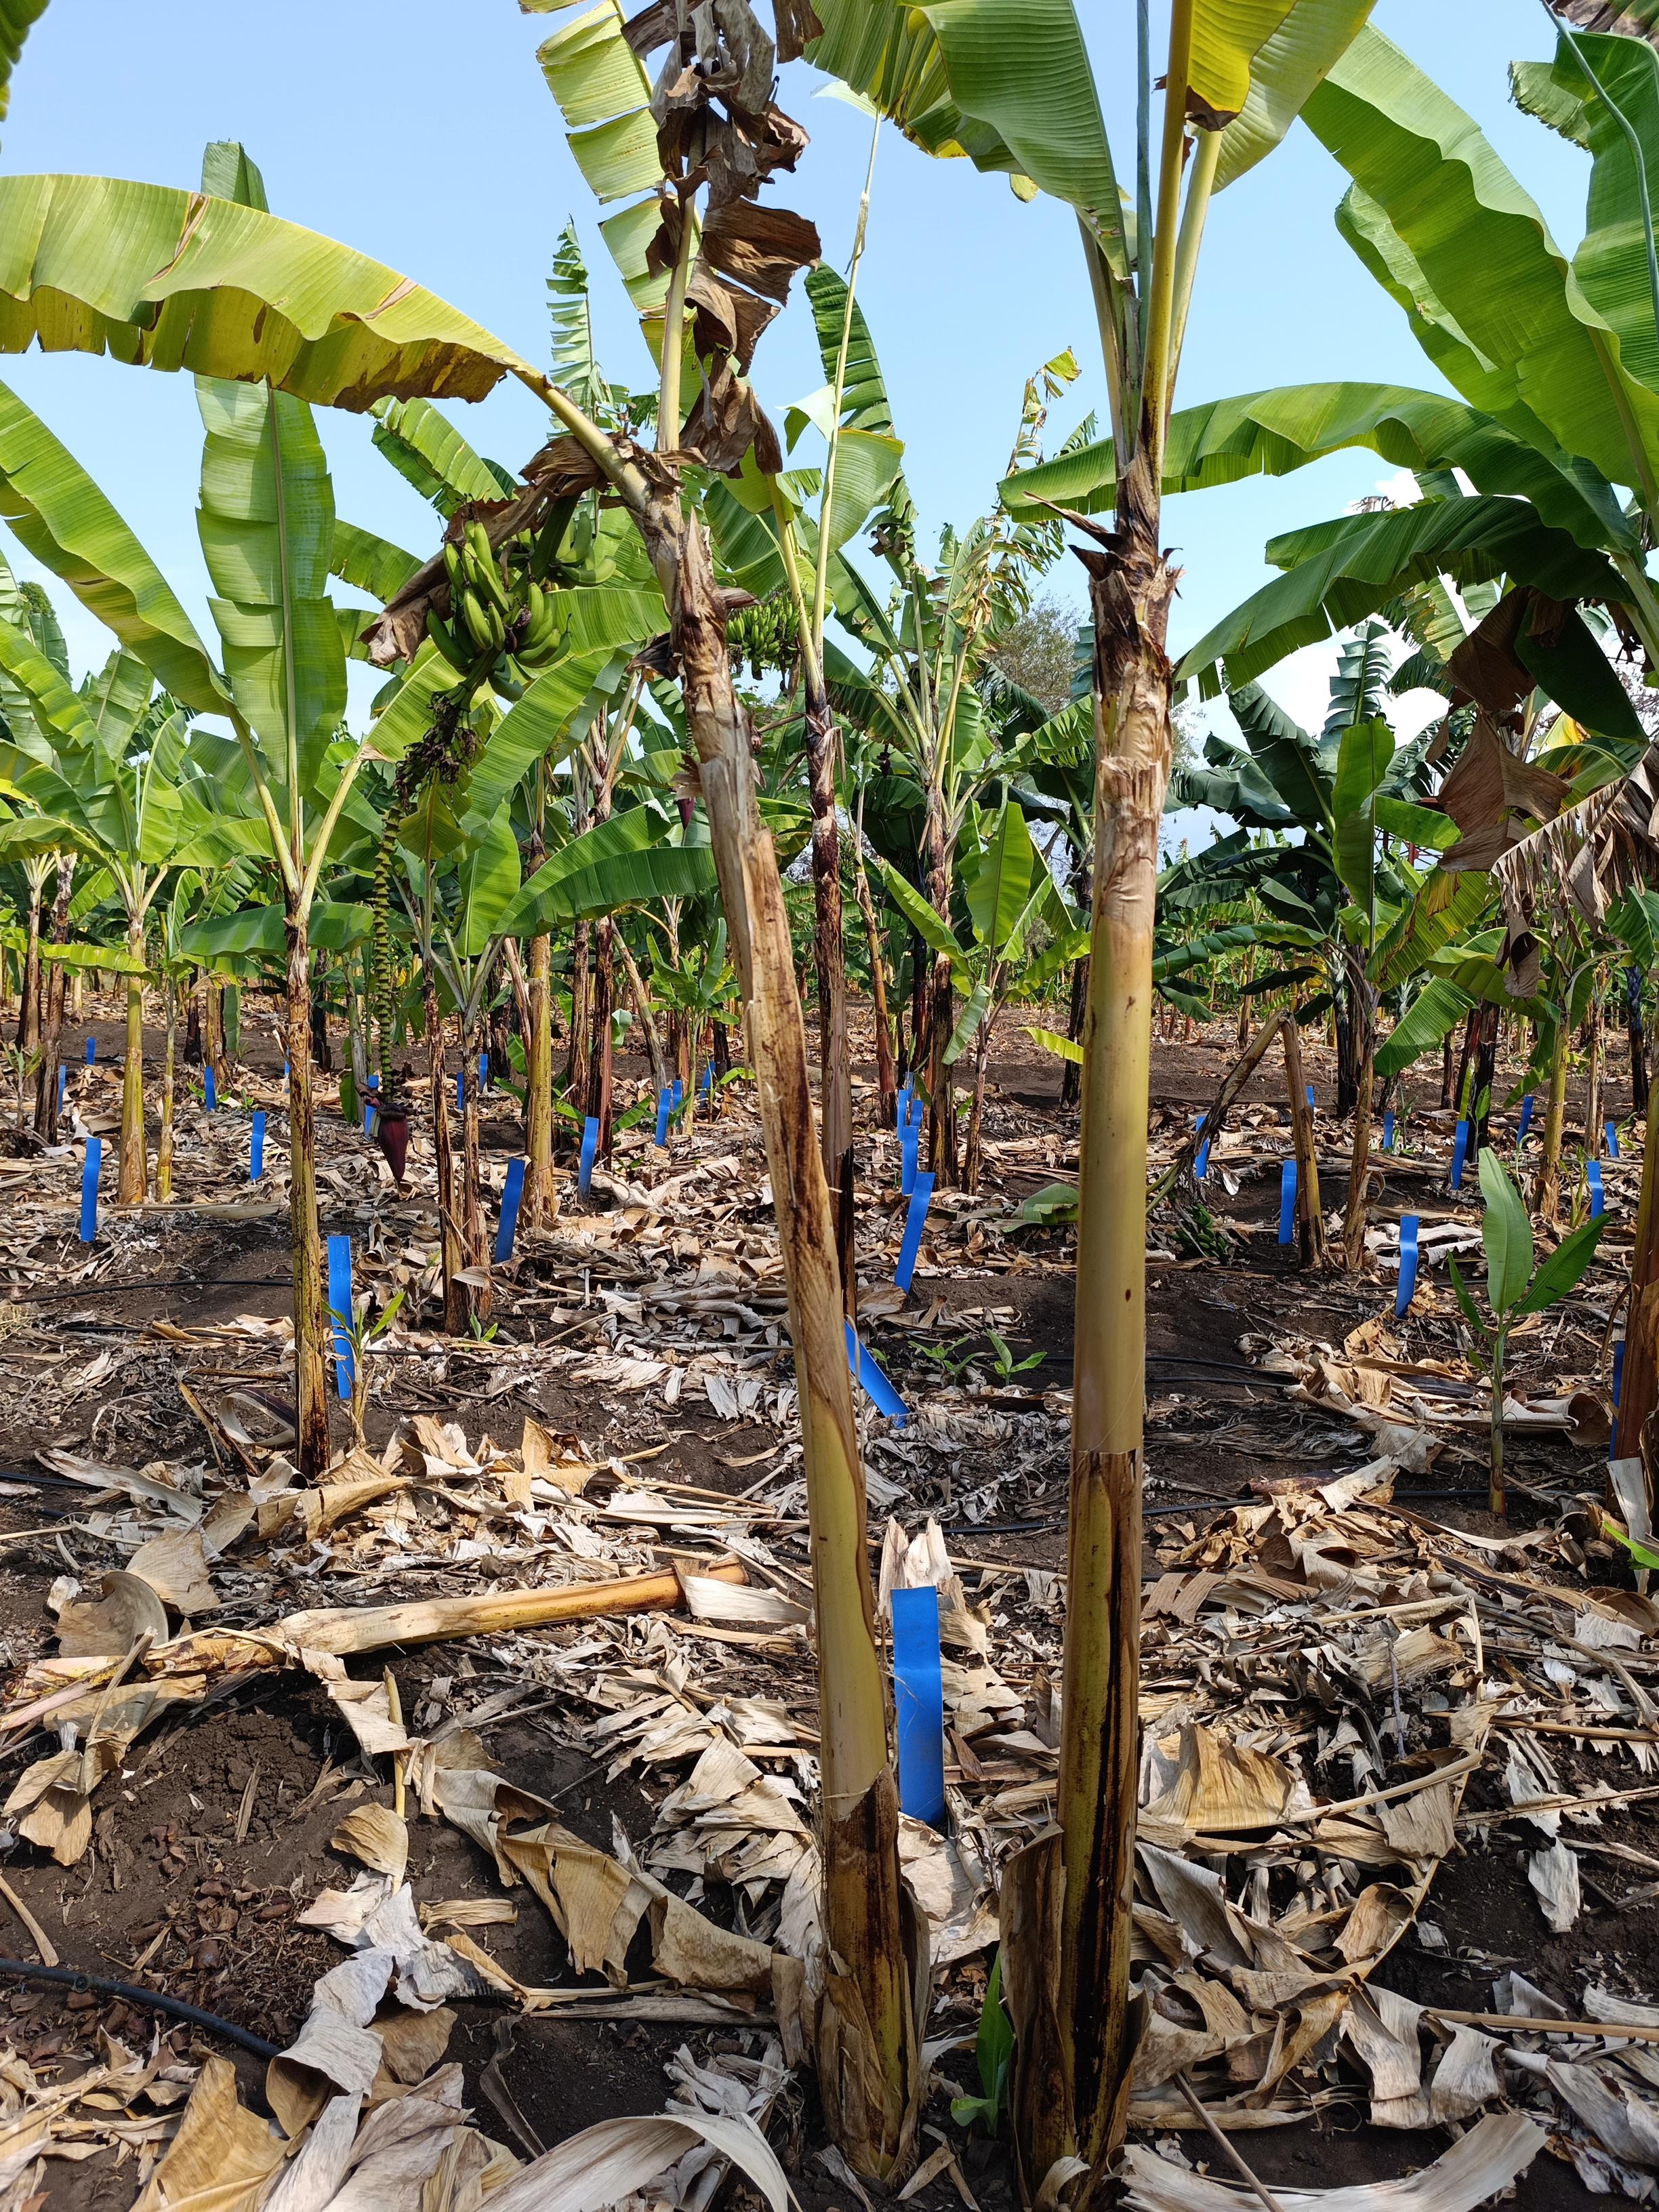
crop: banana
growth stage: development fruit
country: Tanzania
